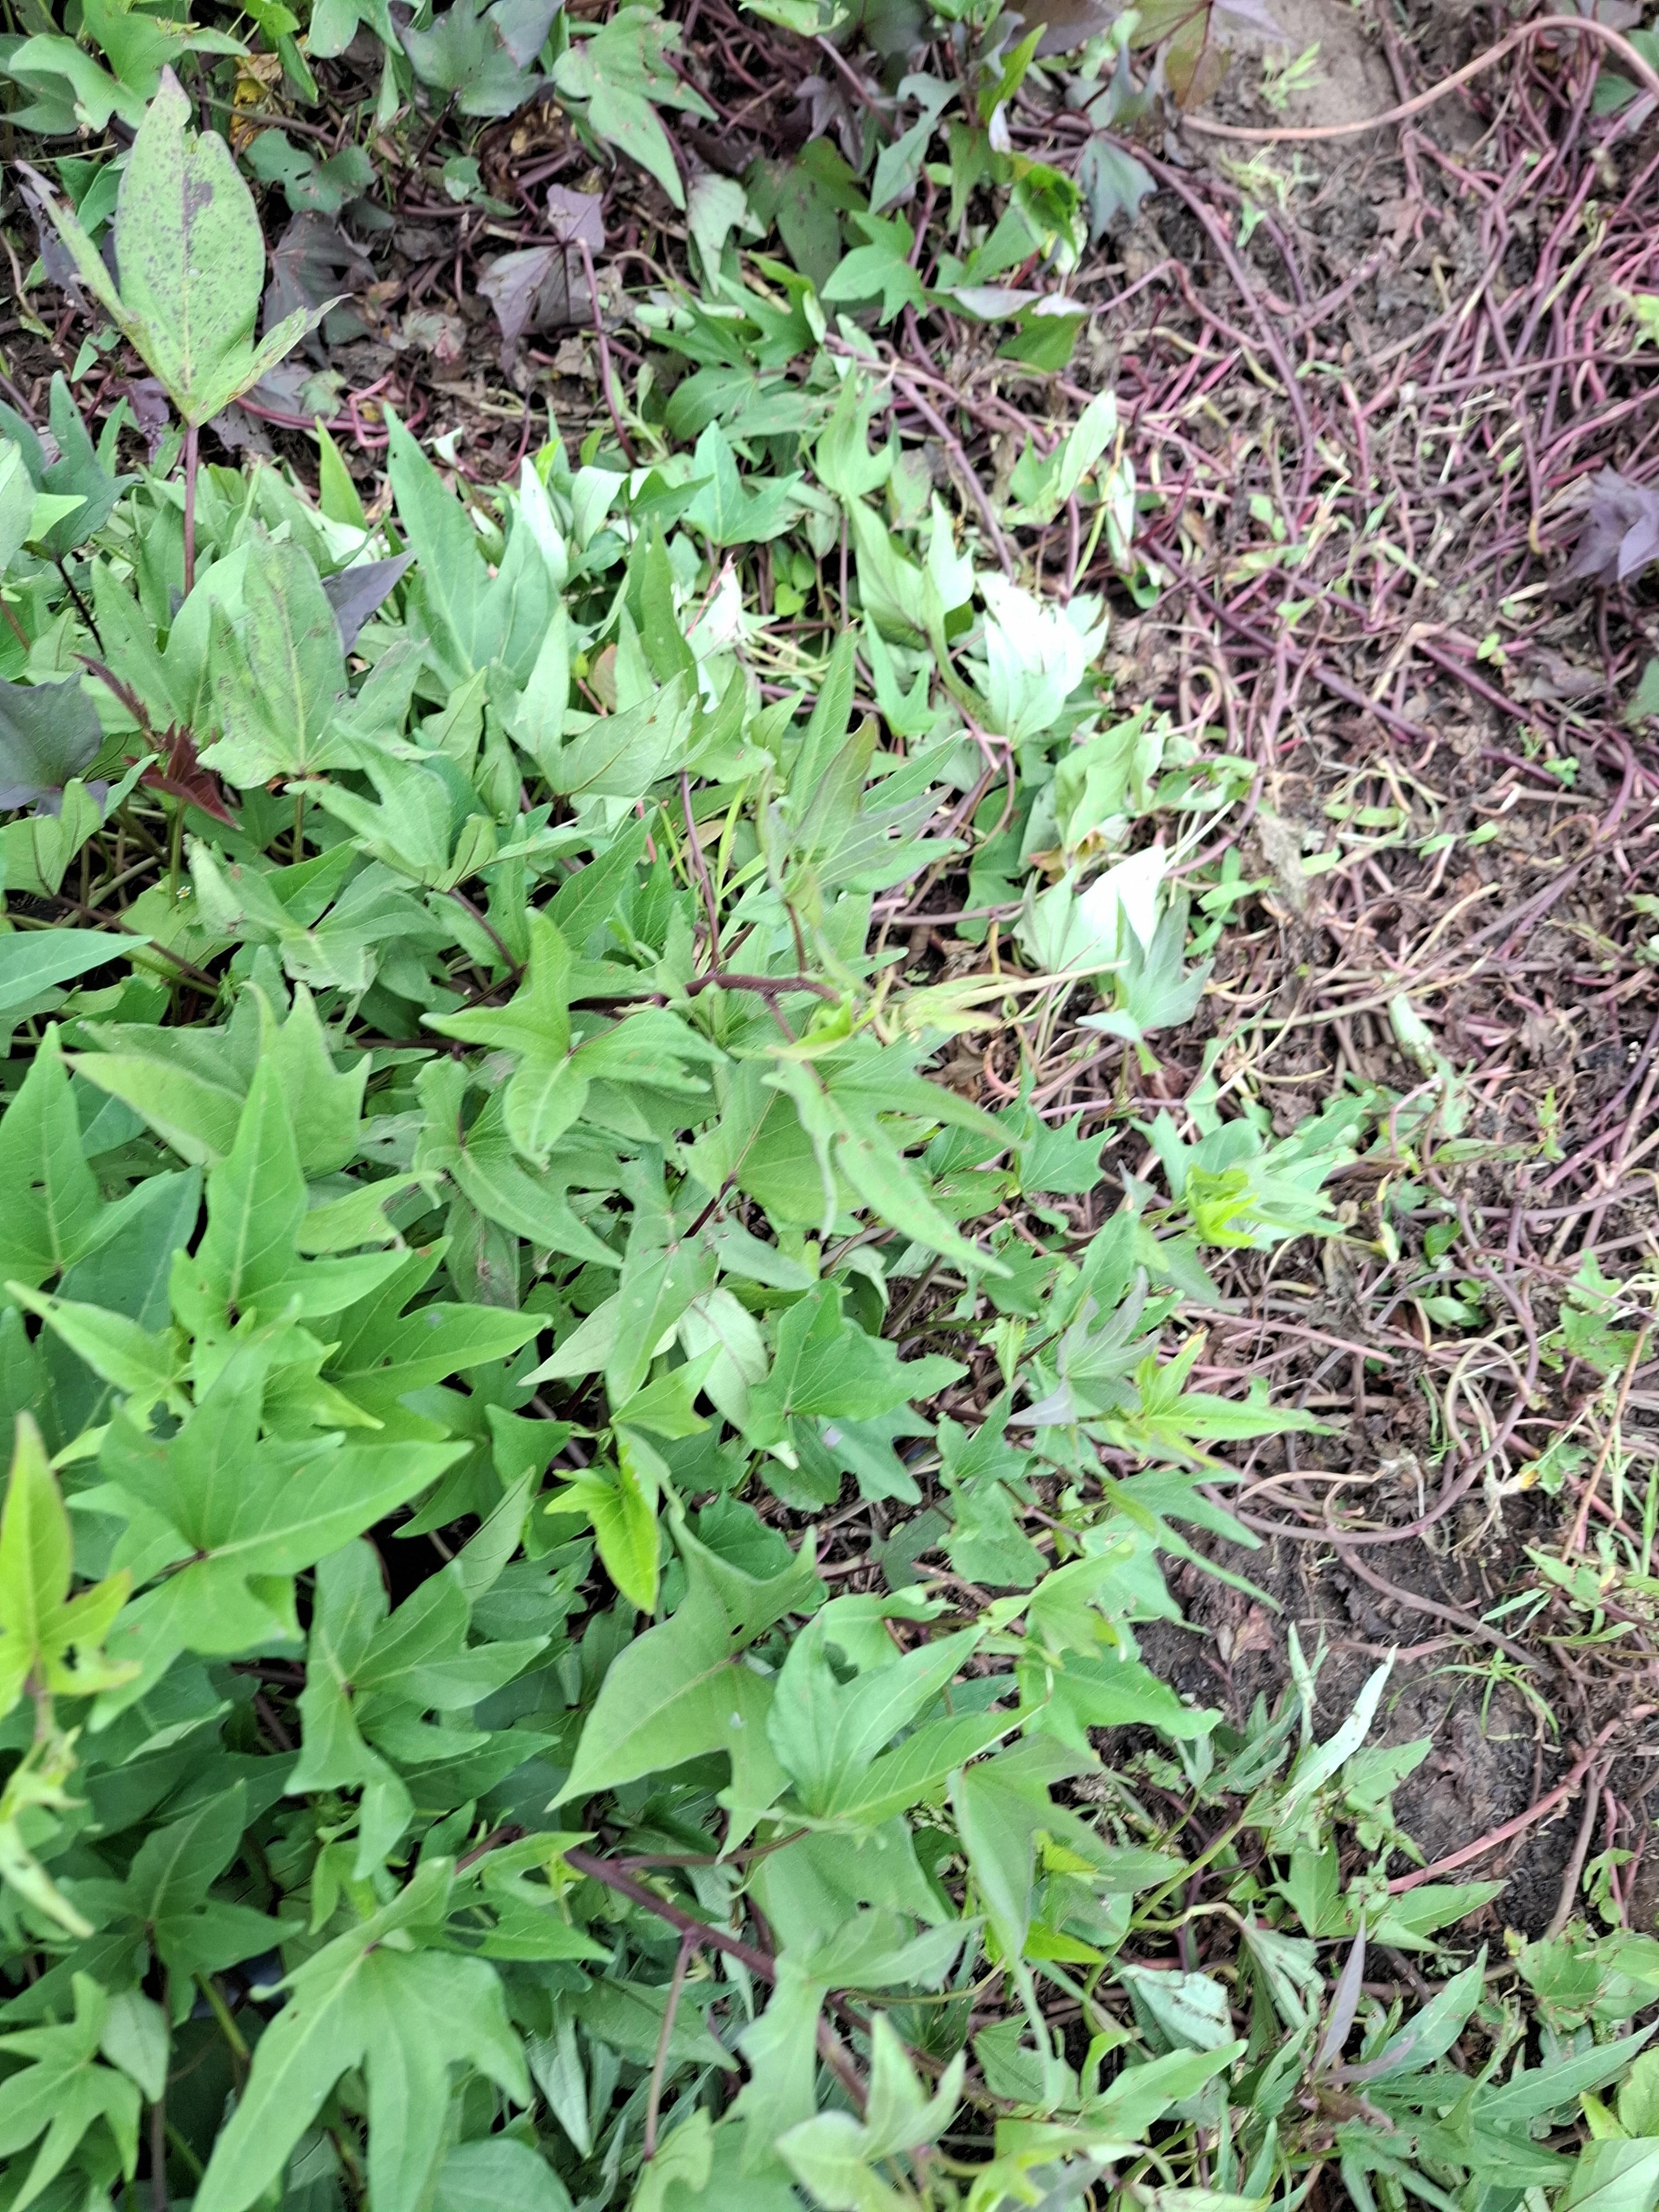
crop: sweet potato
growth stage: vegetative
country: Tanzania
